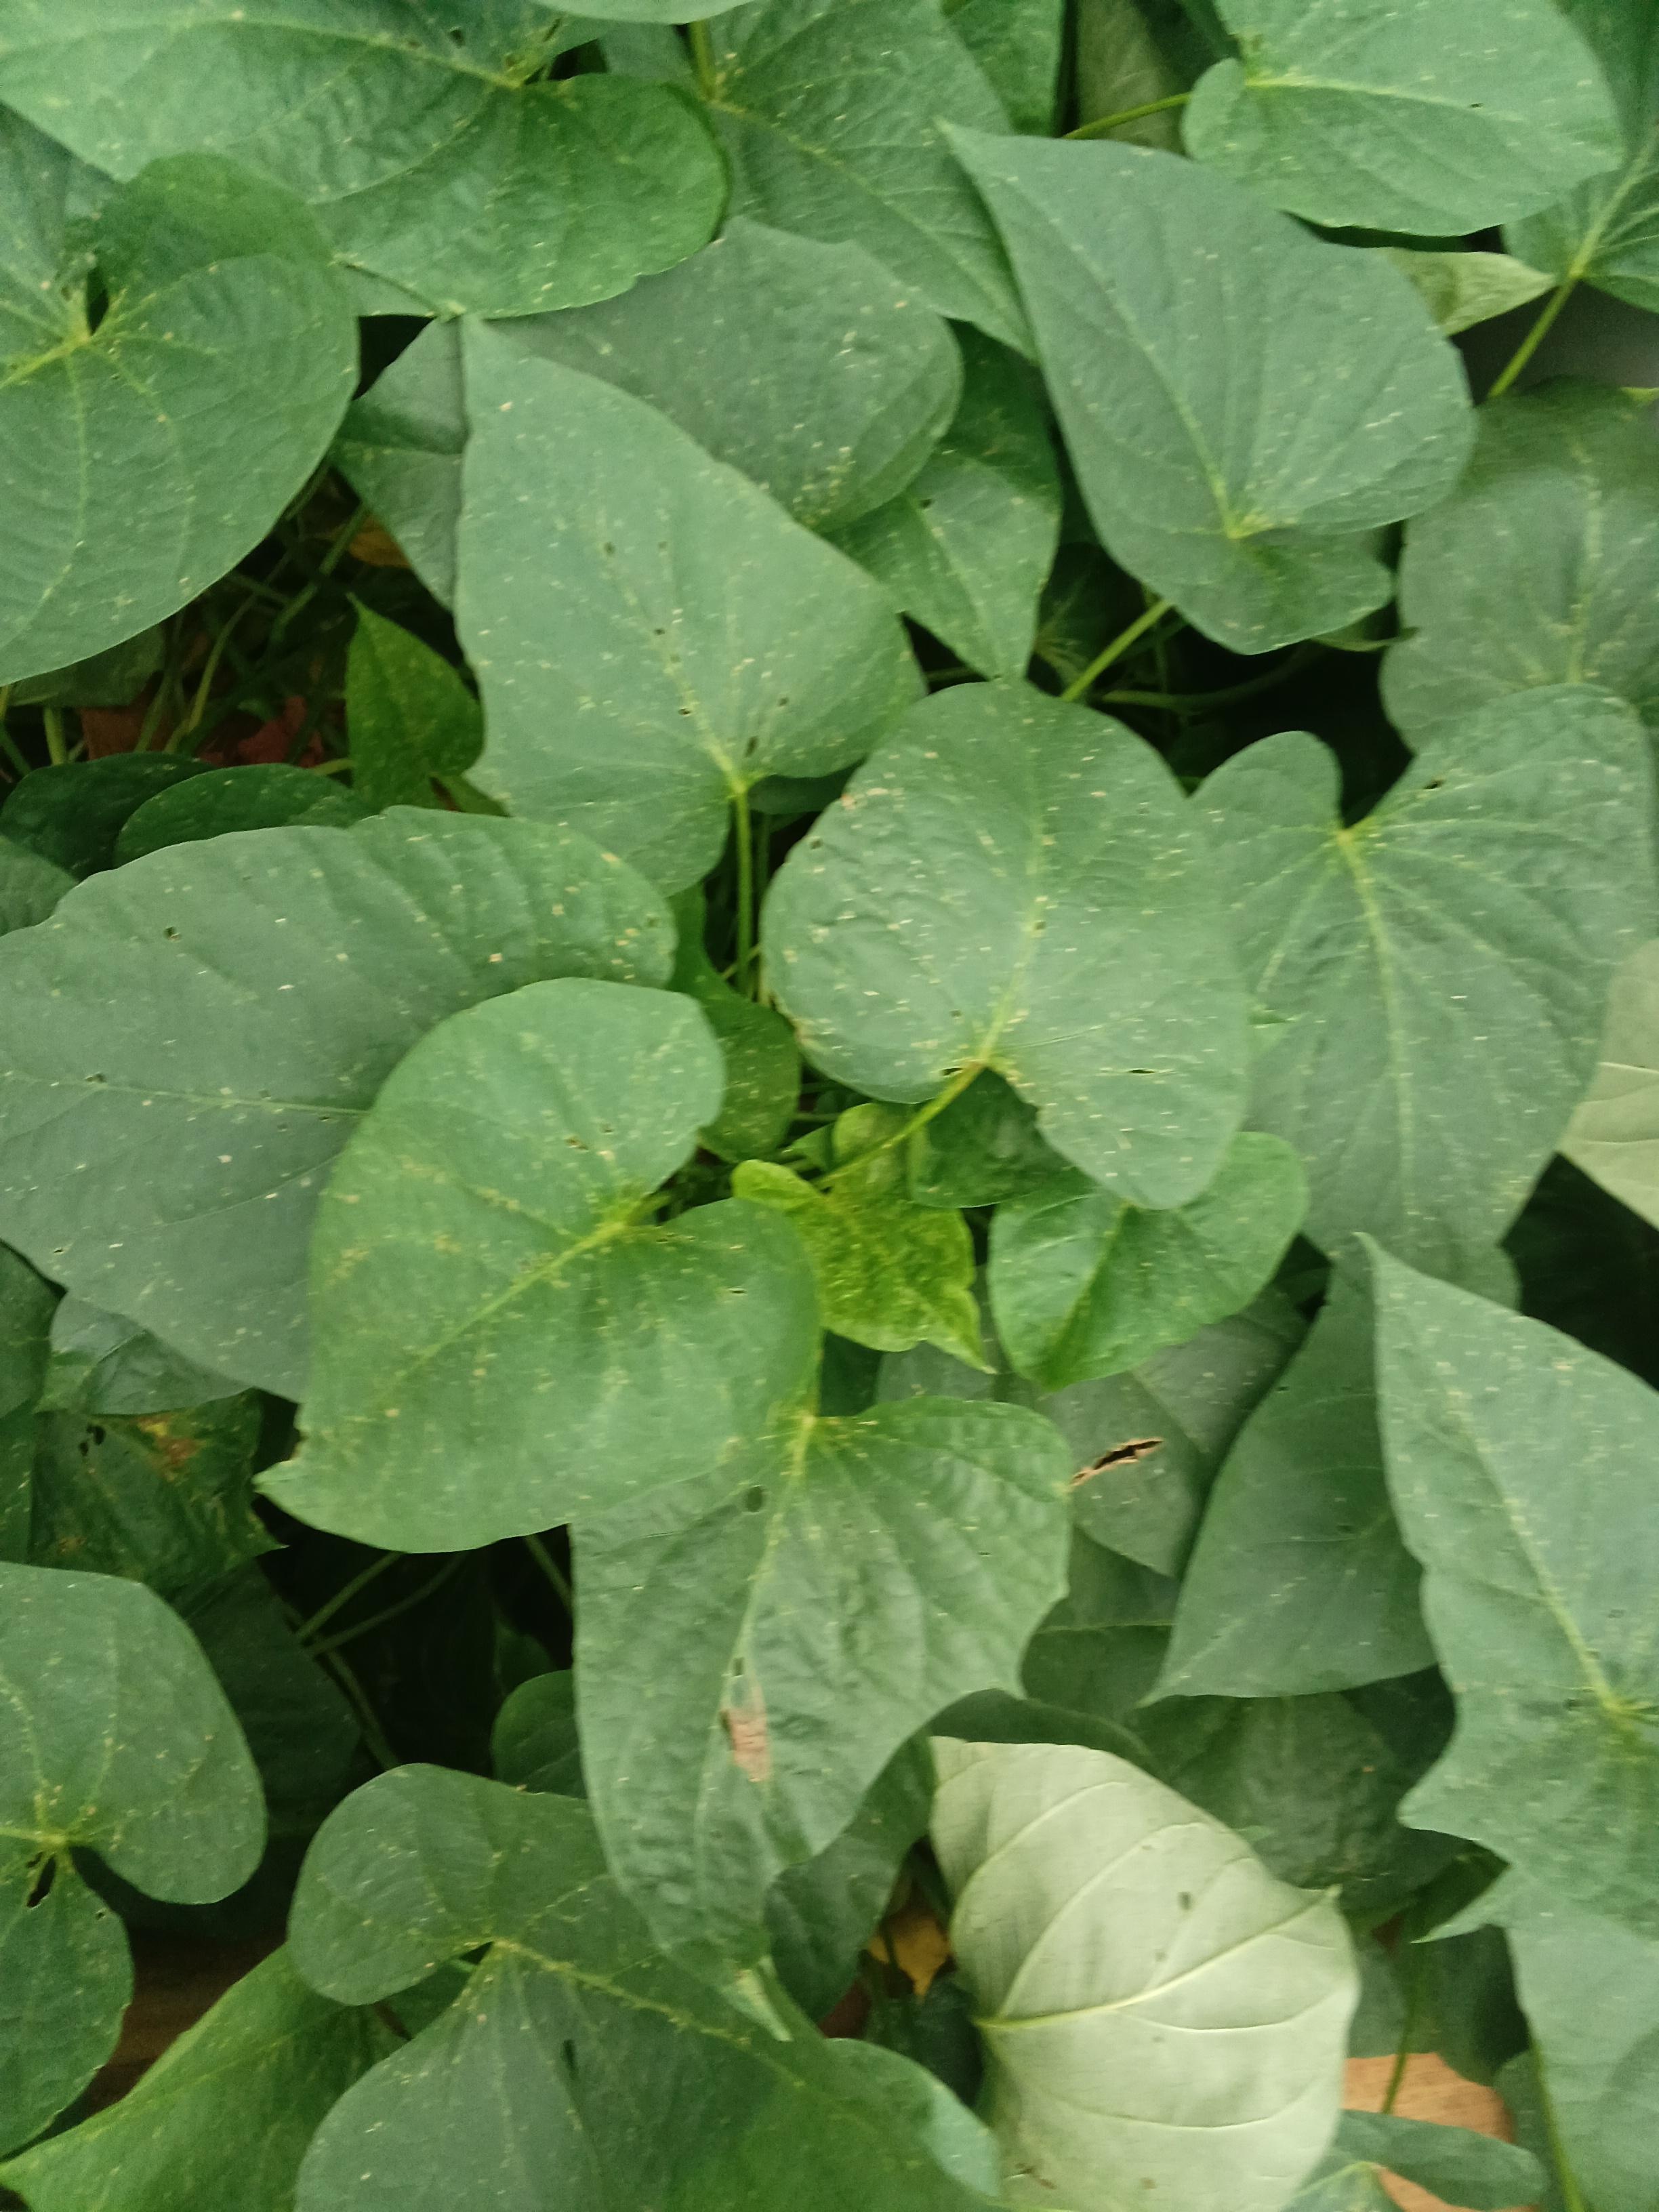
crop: sweet potato
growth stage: vegetative
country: Kenya
